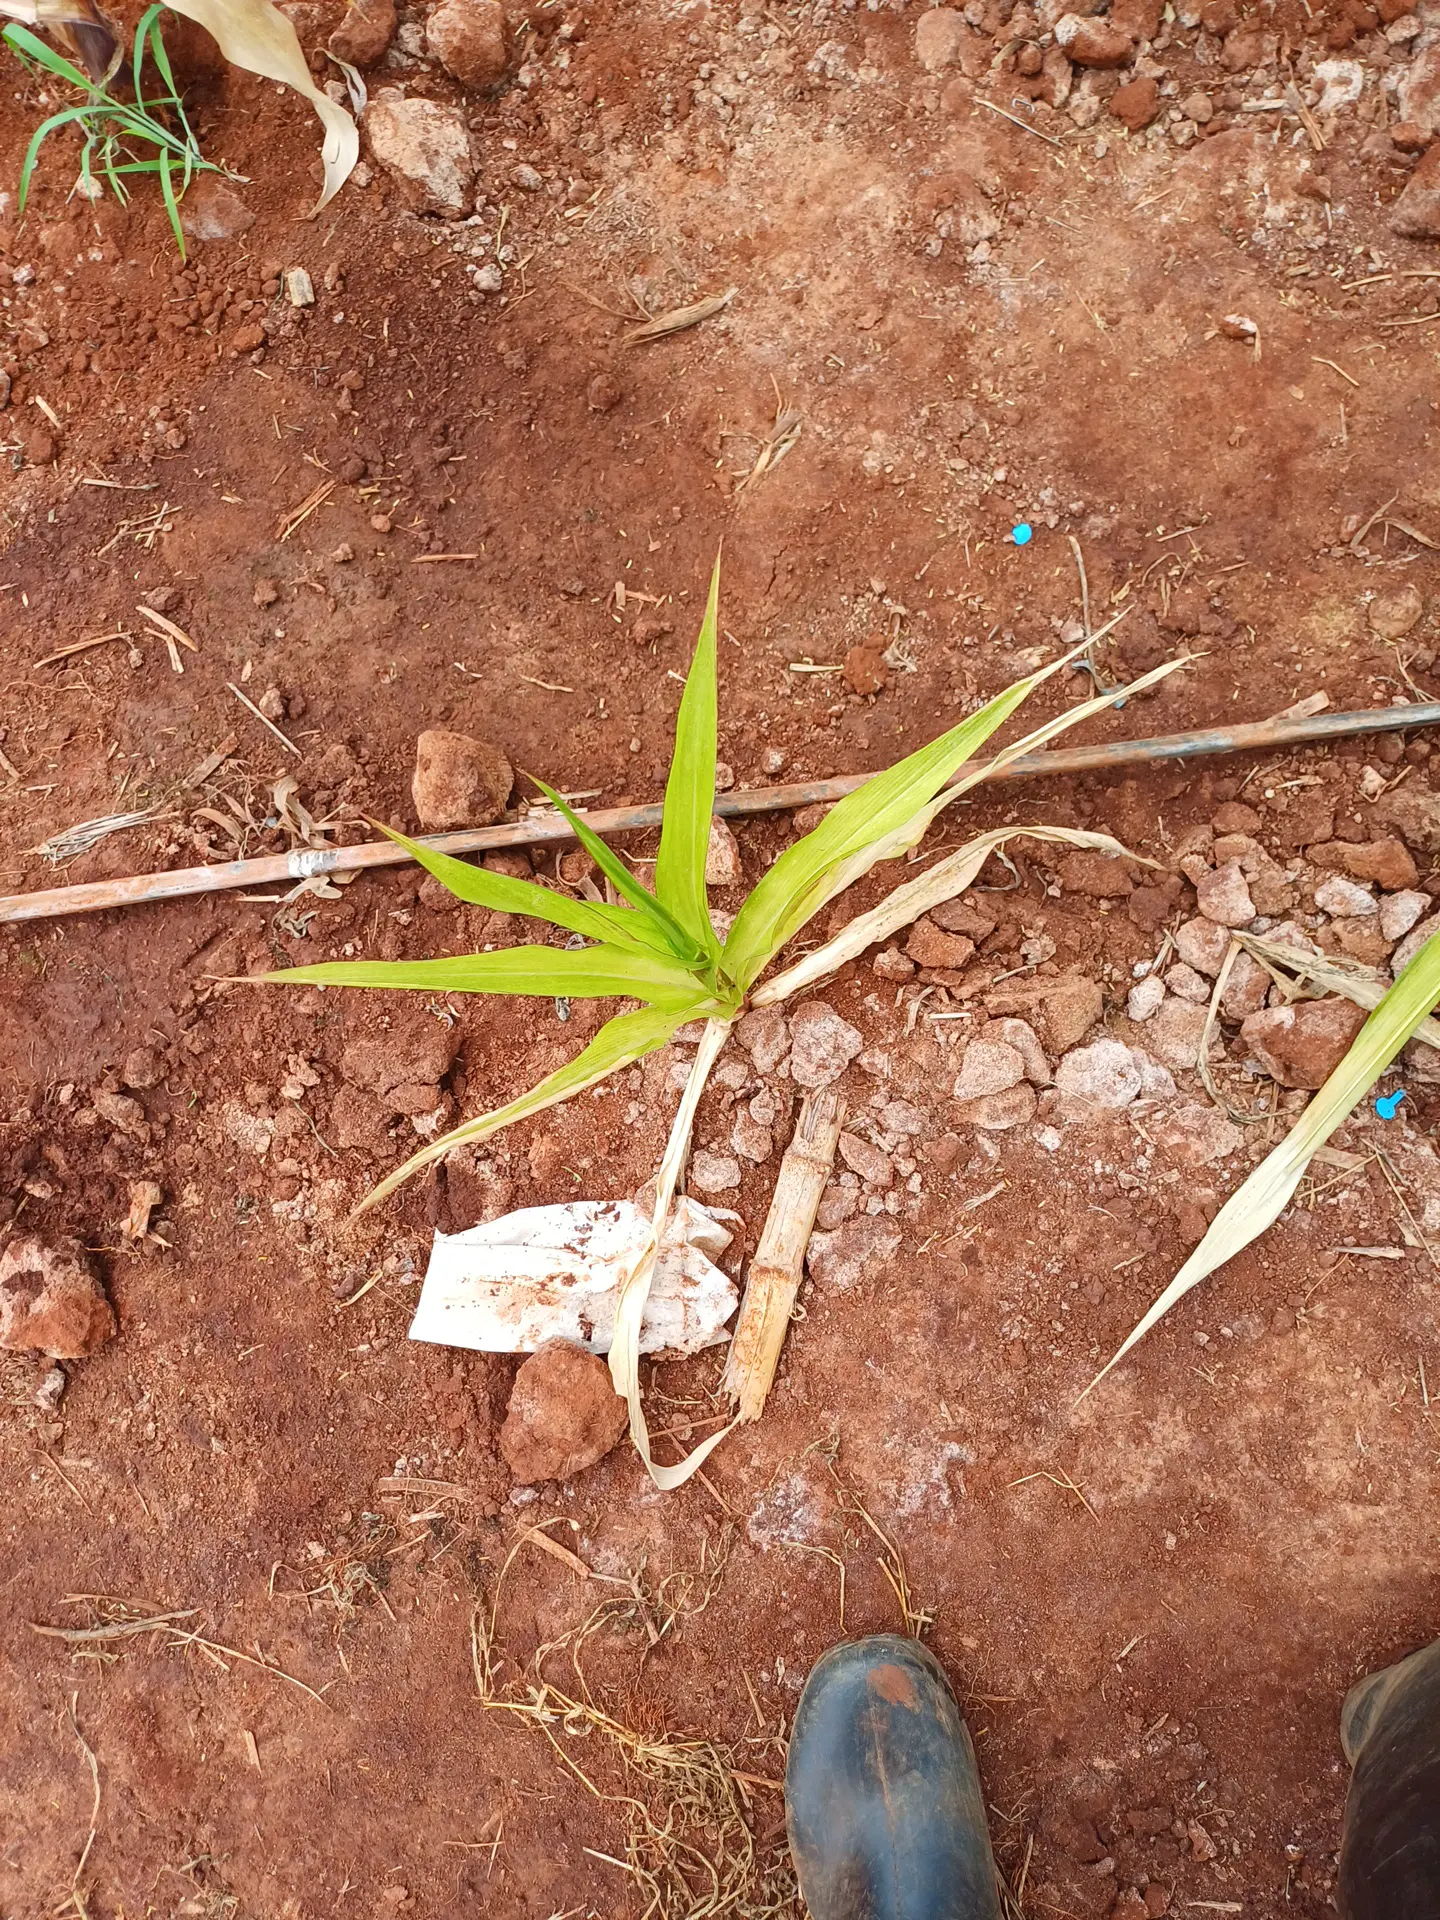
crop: maize
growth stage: flowering
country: Kenya
